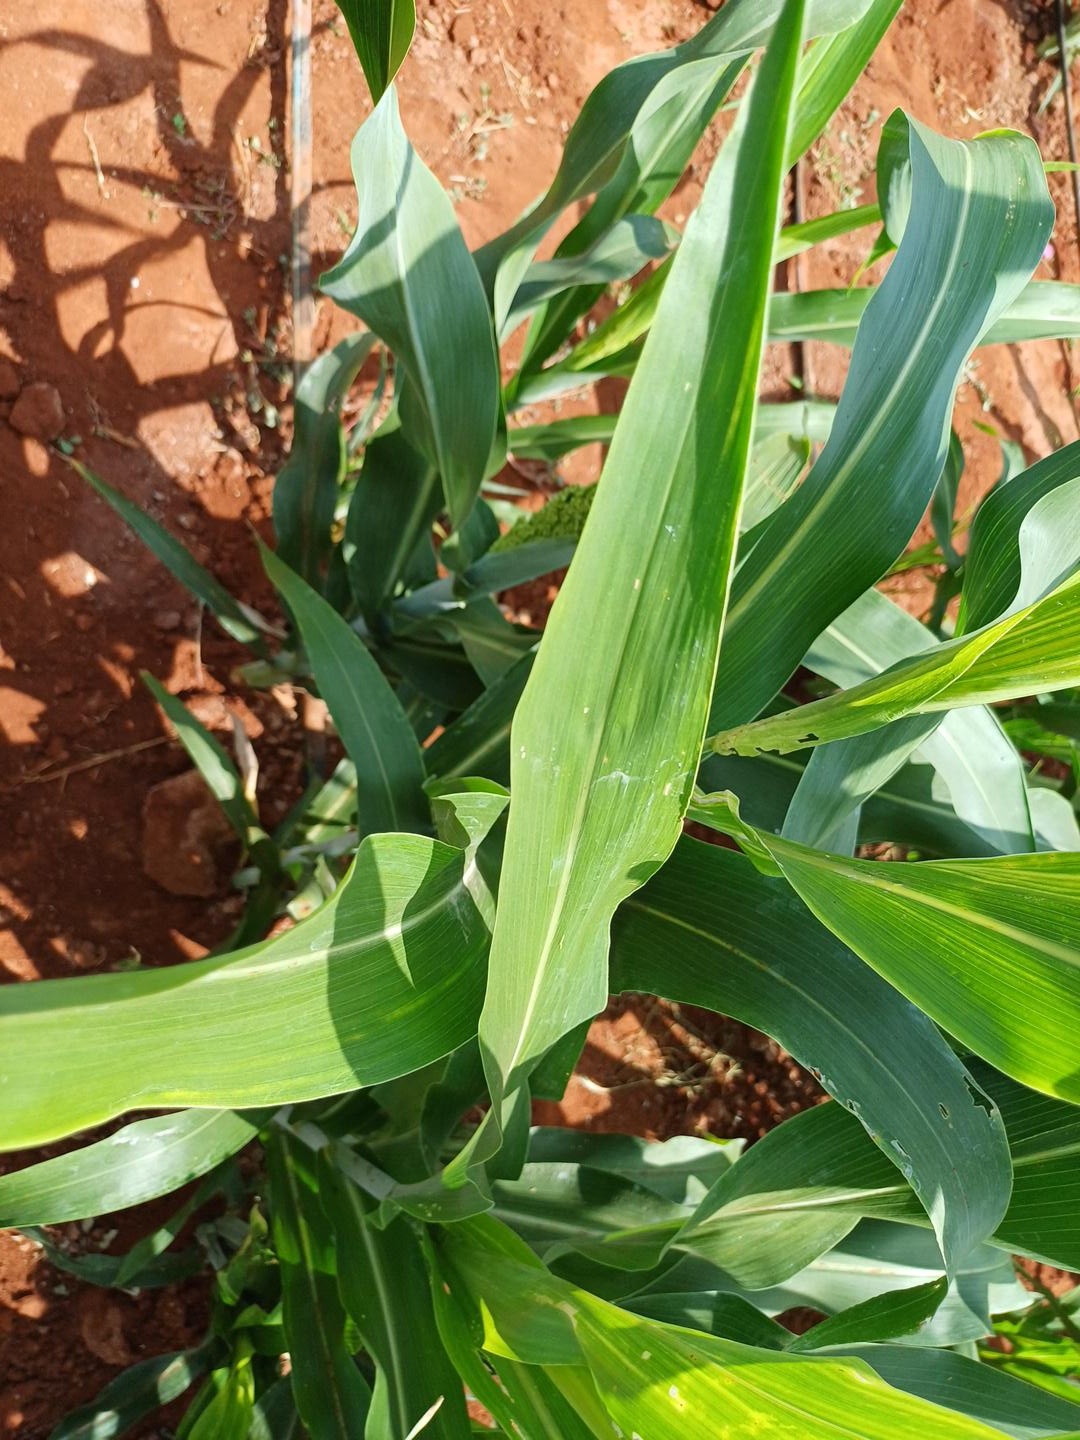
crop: sorghum
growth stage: heading tuber
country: Kenya
